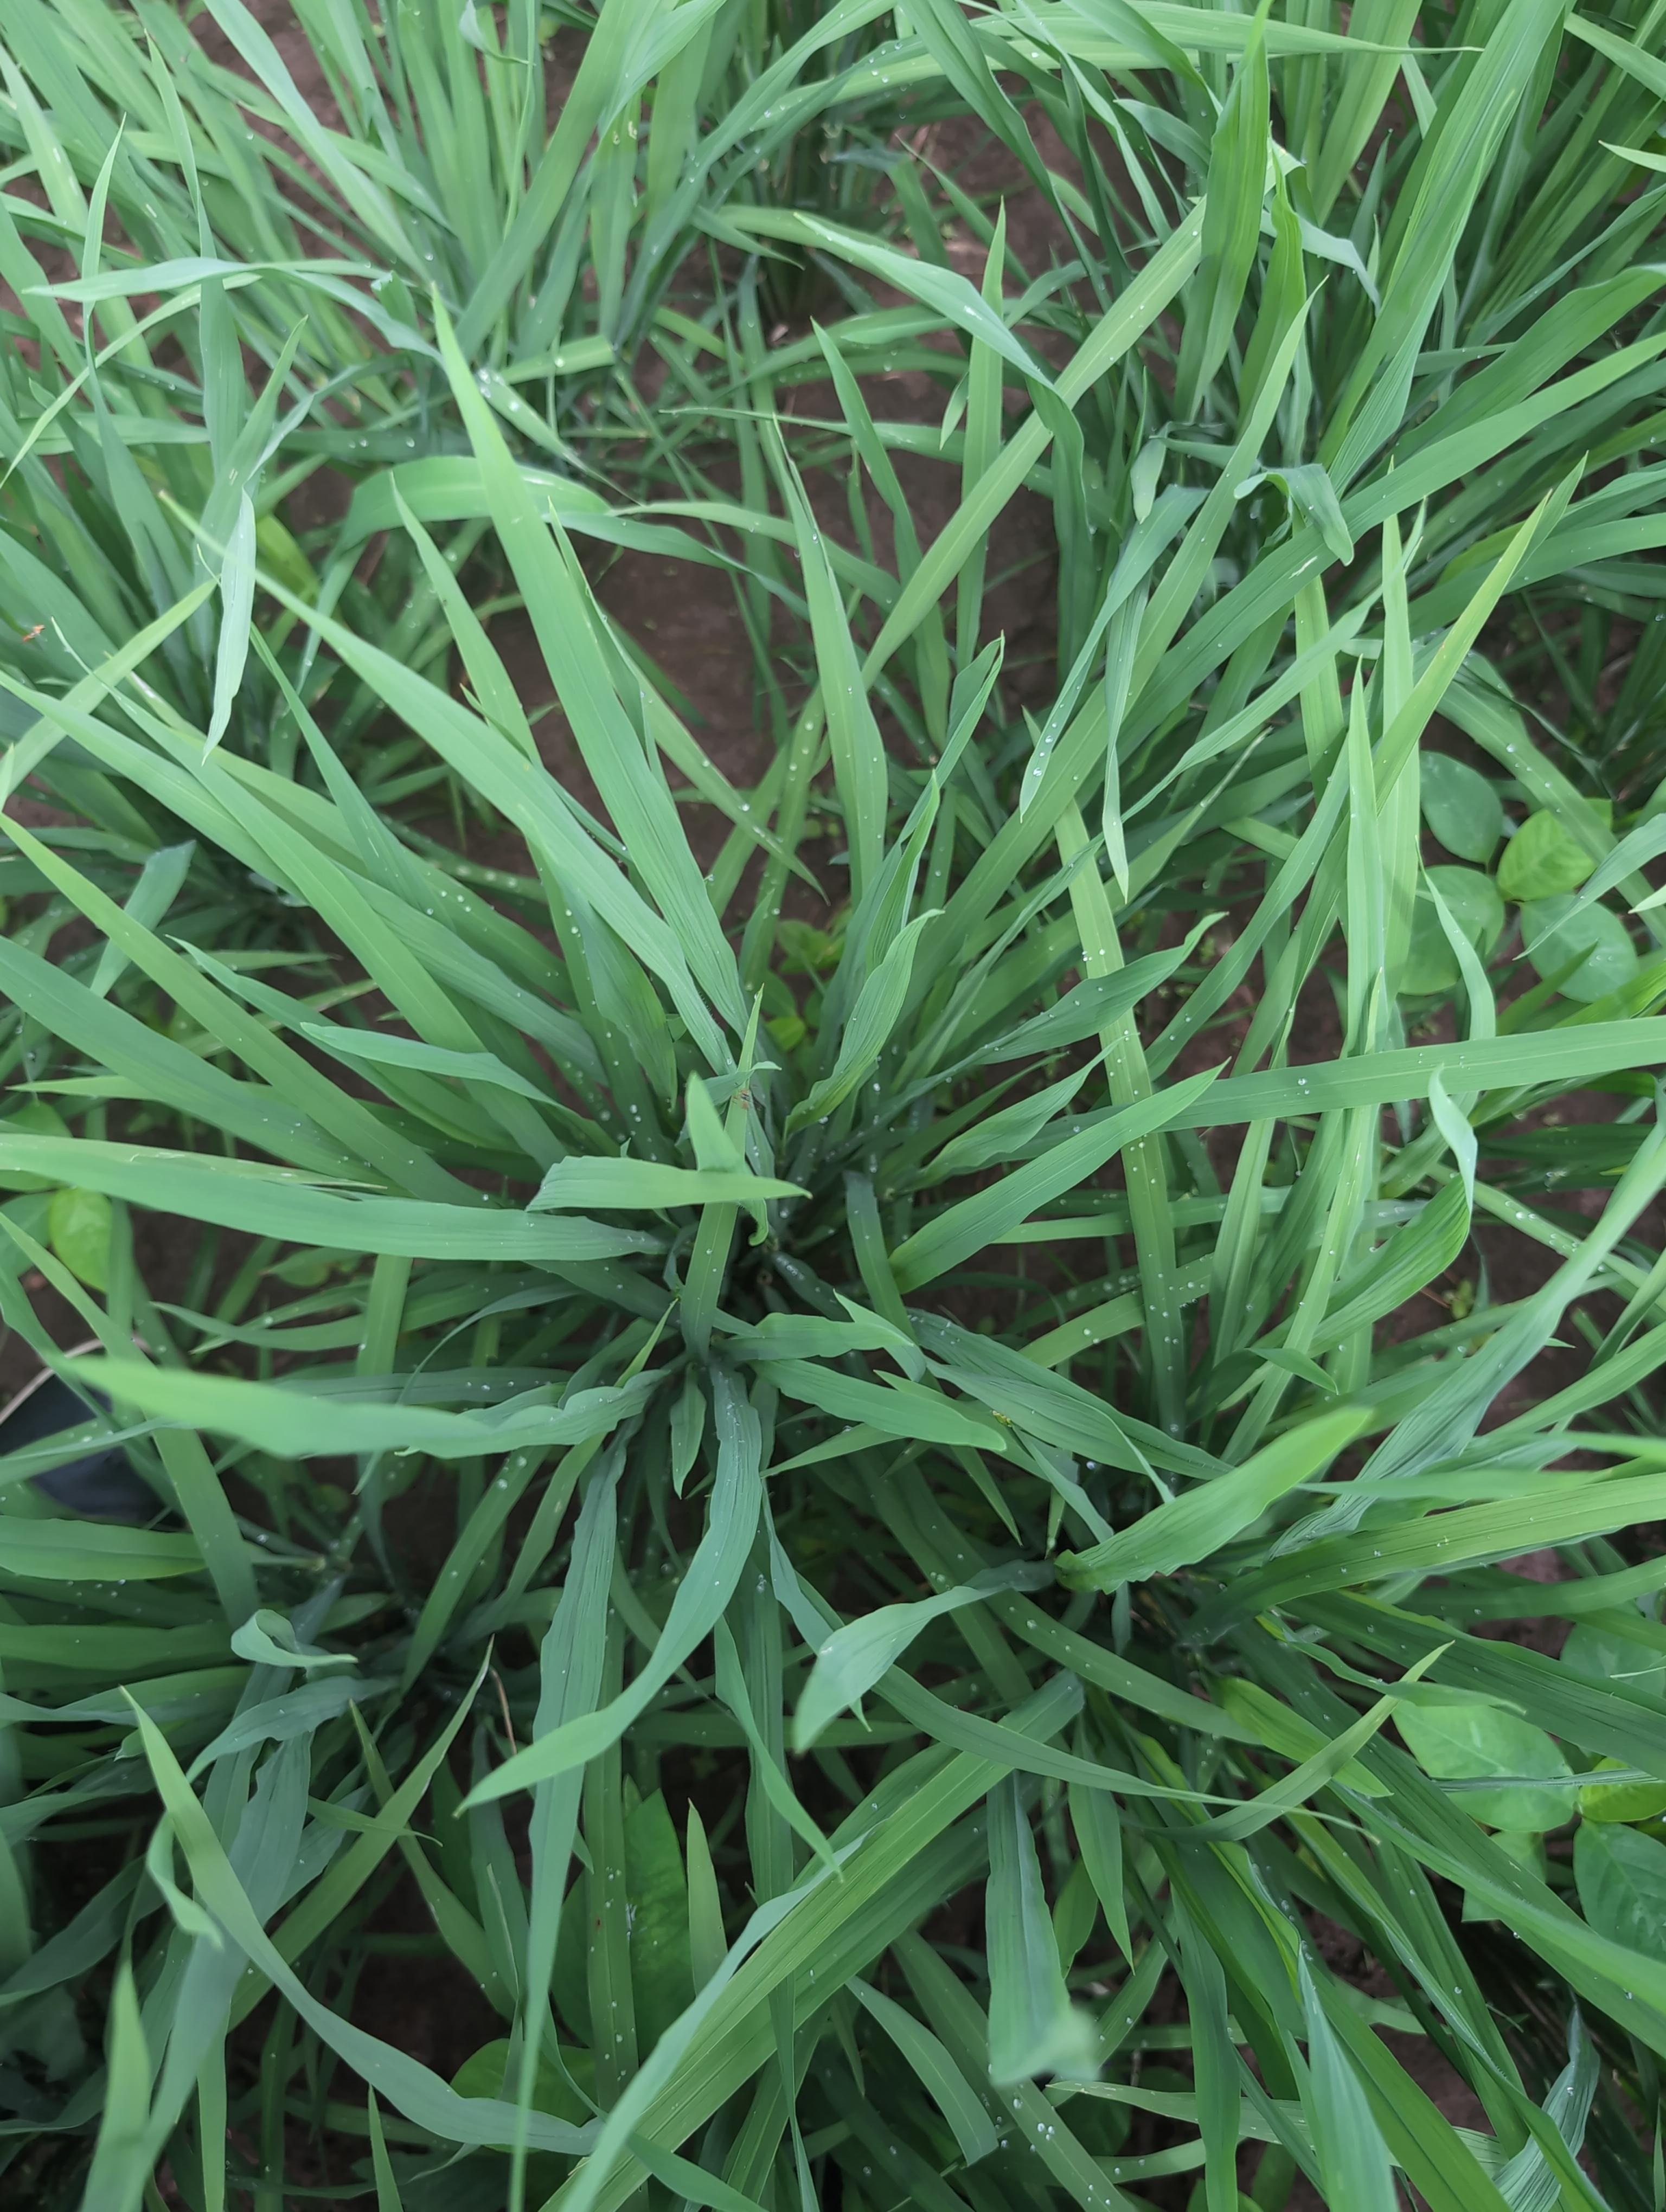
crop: rice
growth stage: elongation stem
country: Côte d'Ivoire
